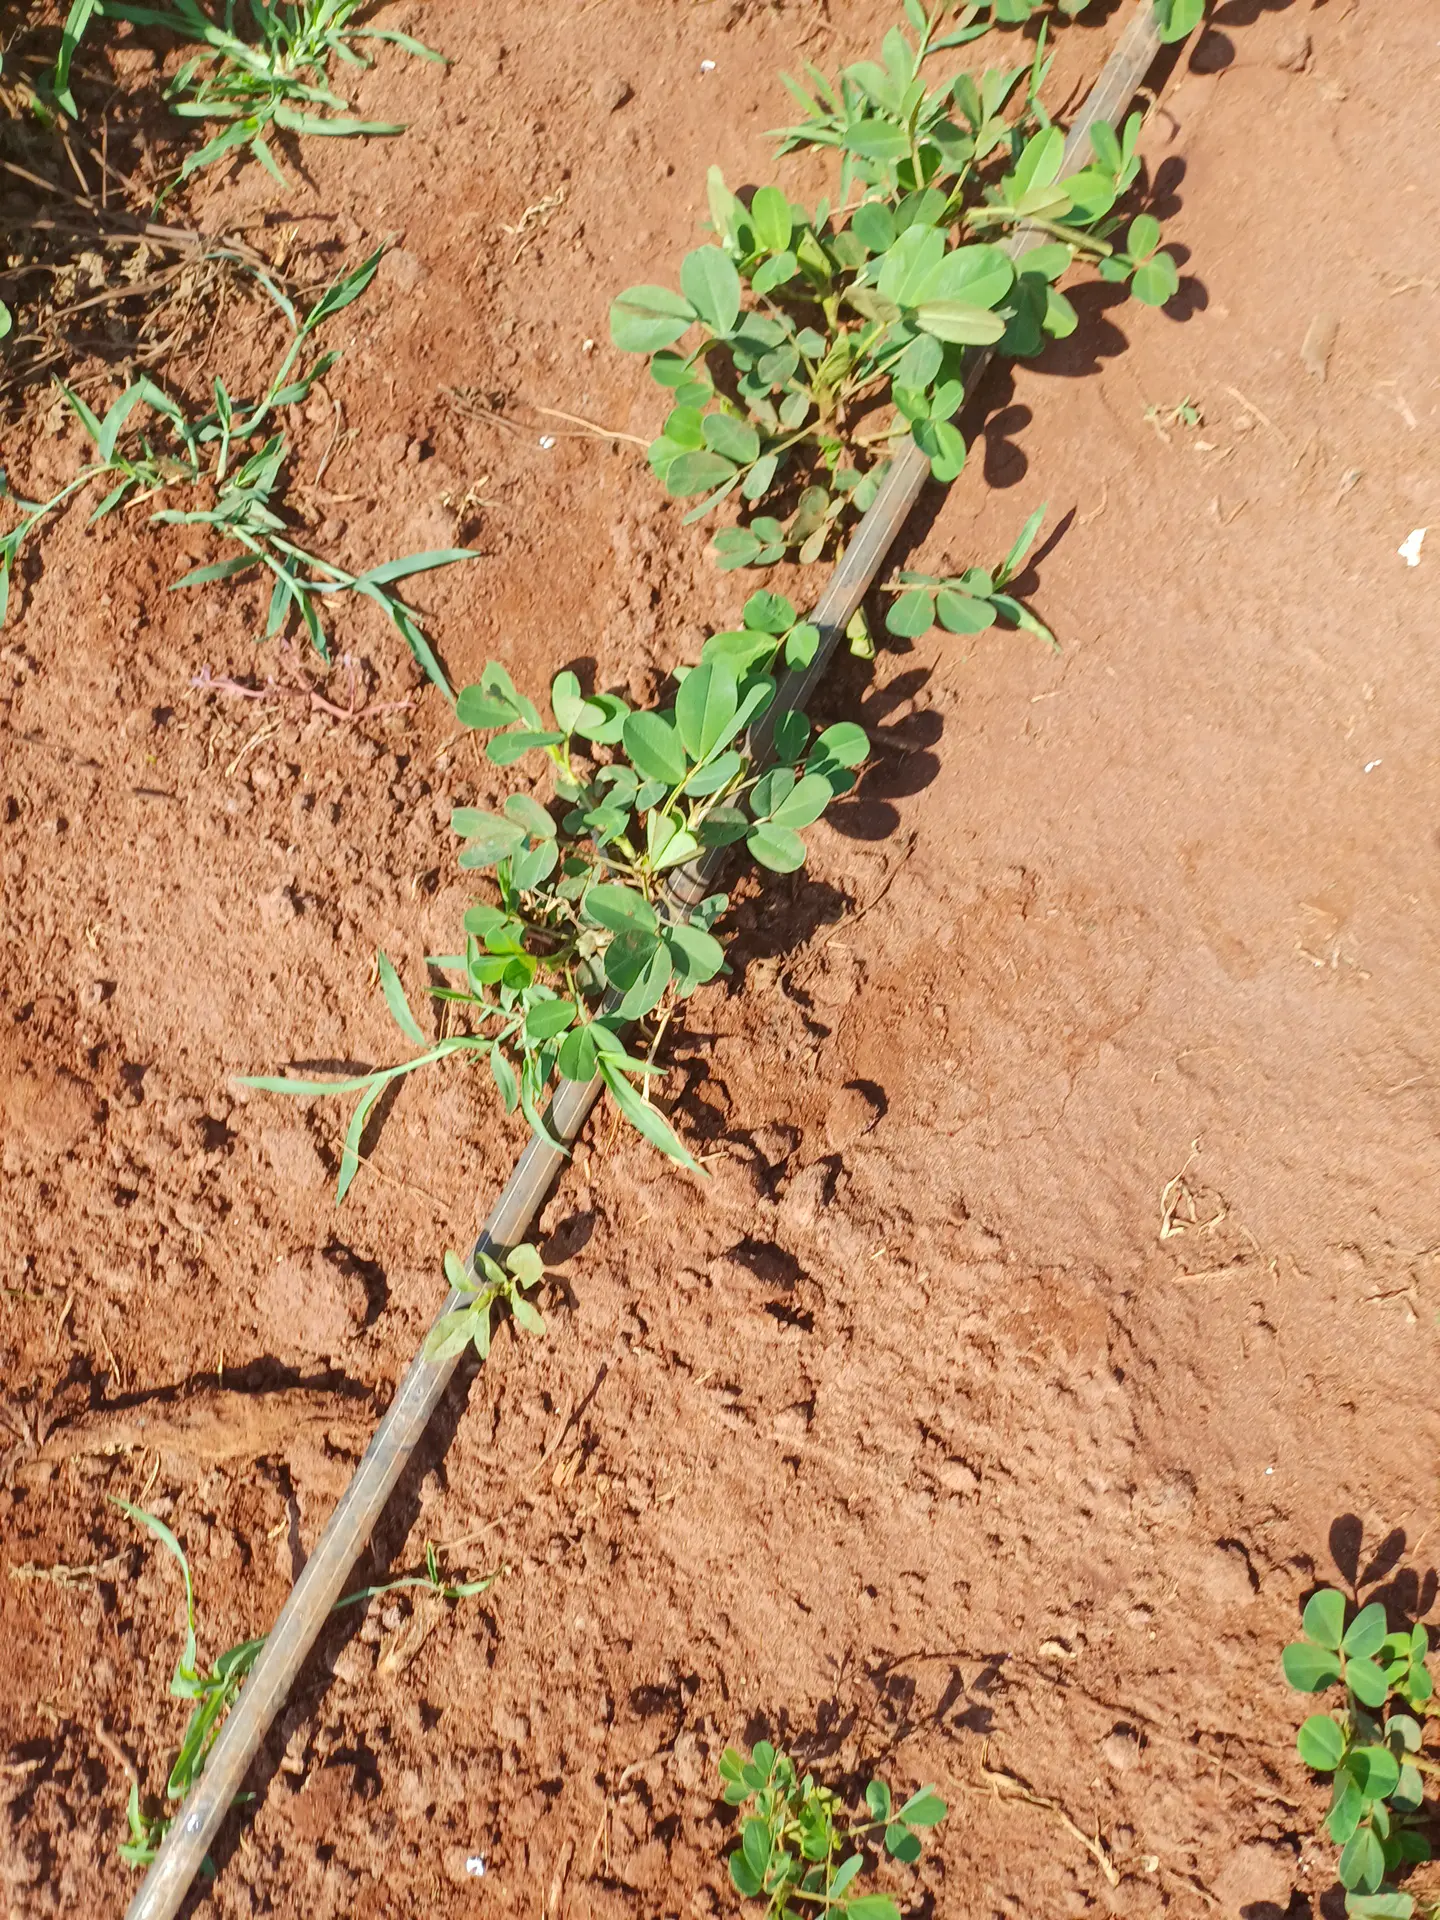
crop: groundnut
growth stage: vegetative
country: Kenya
